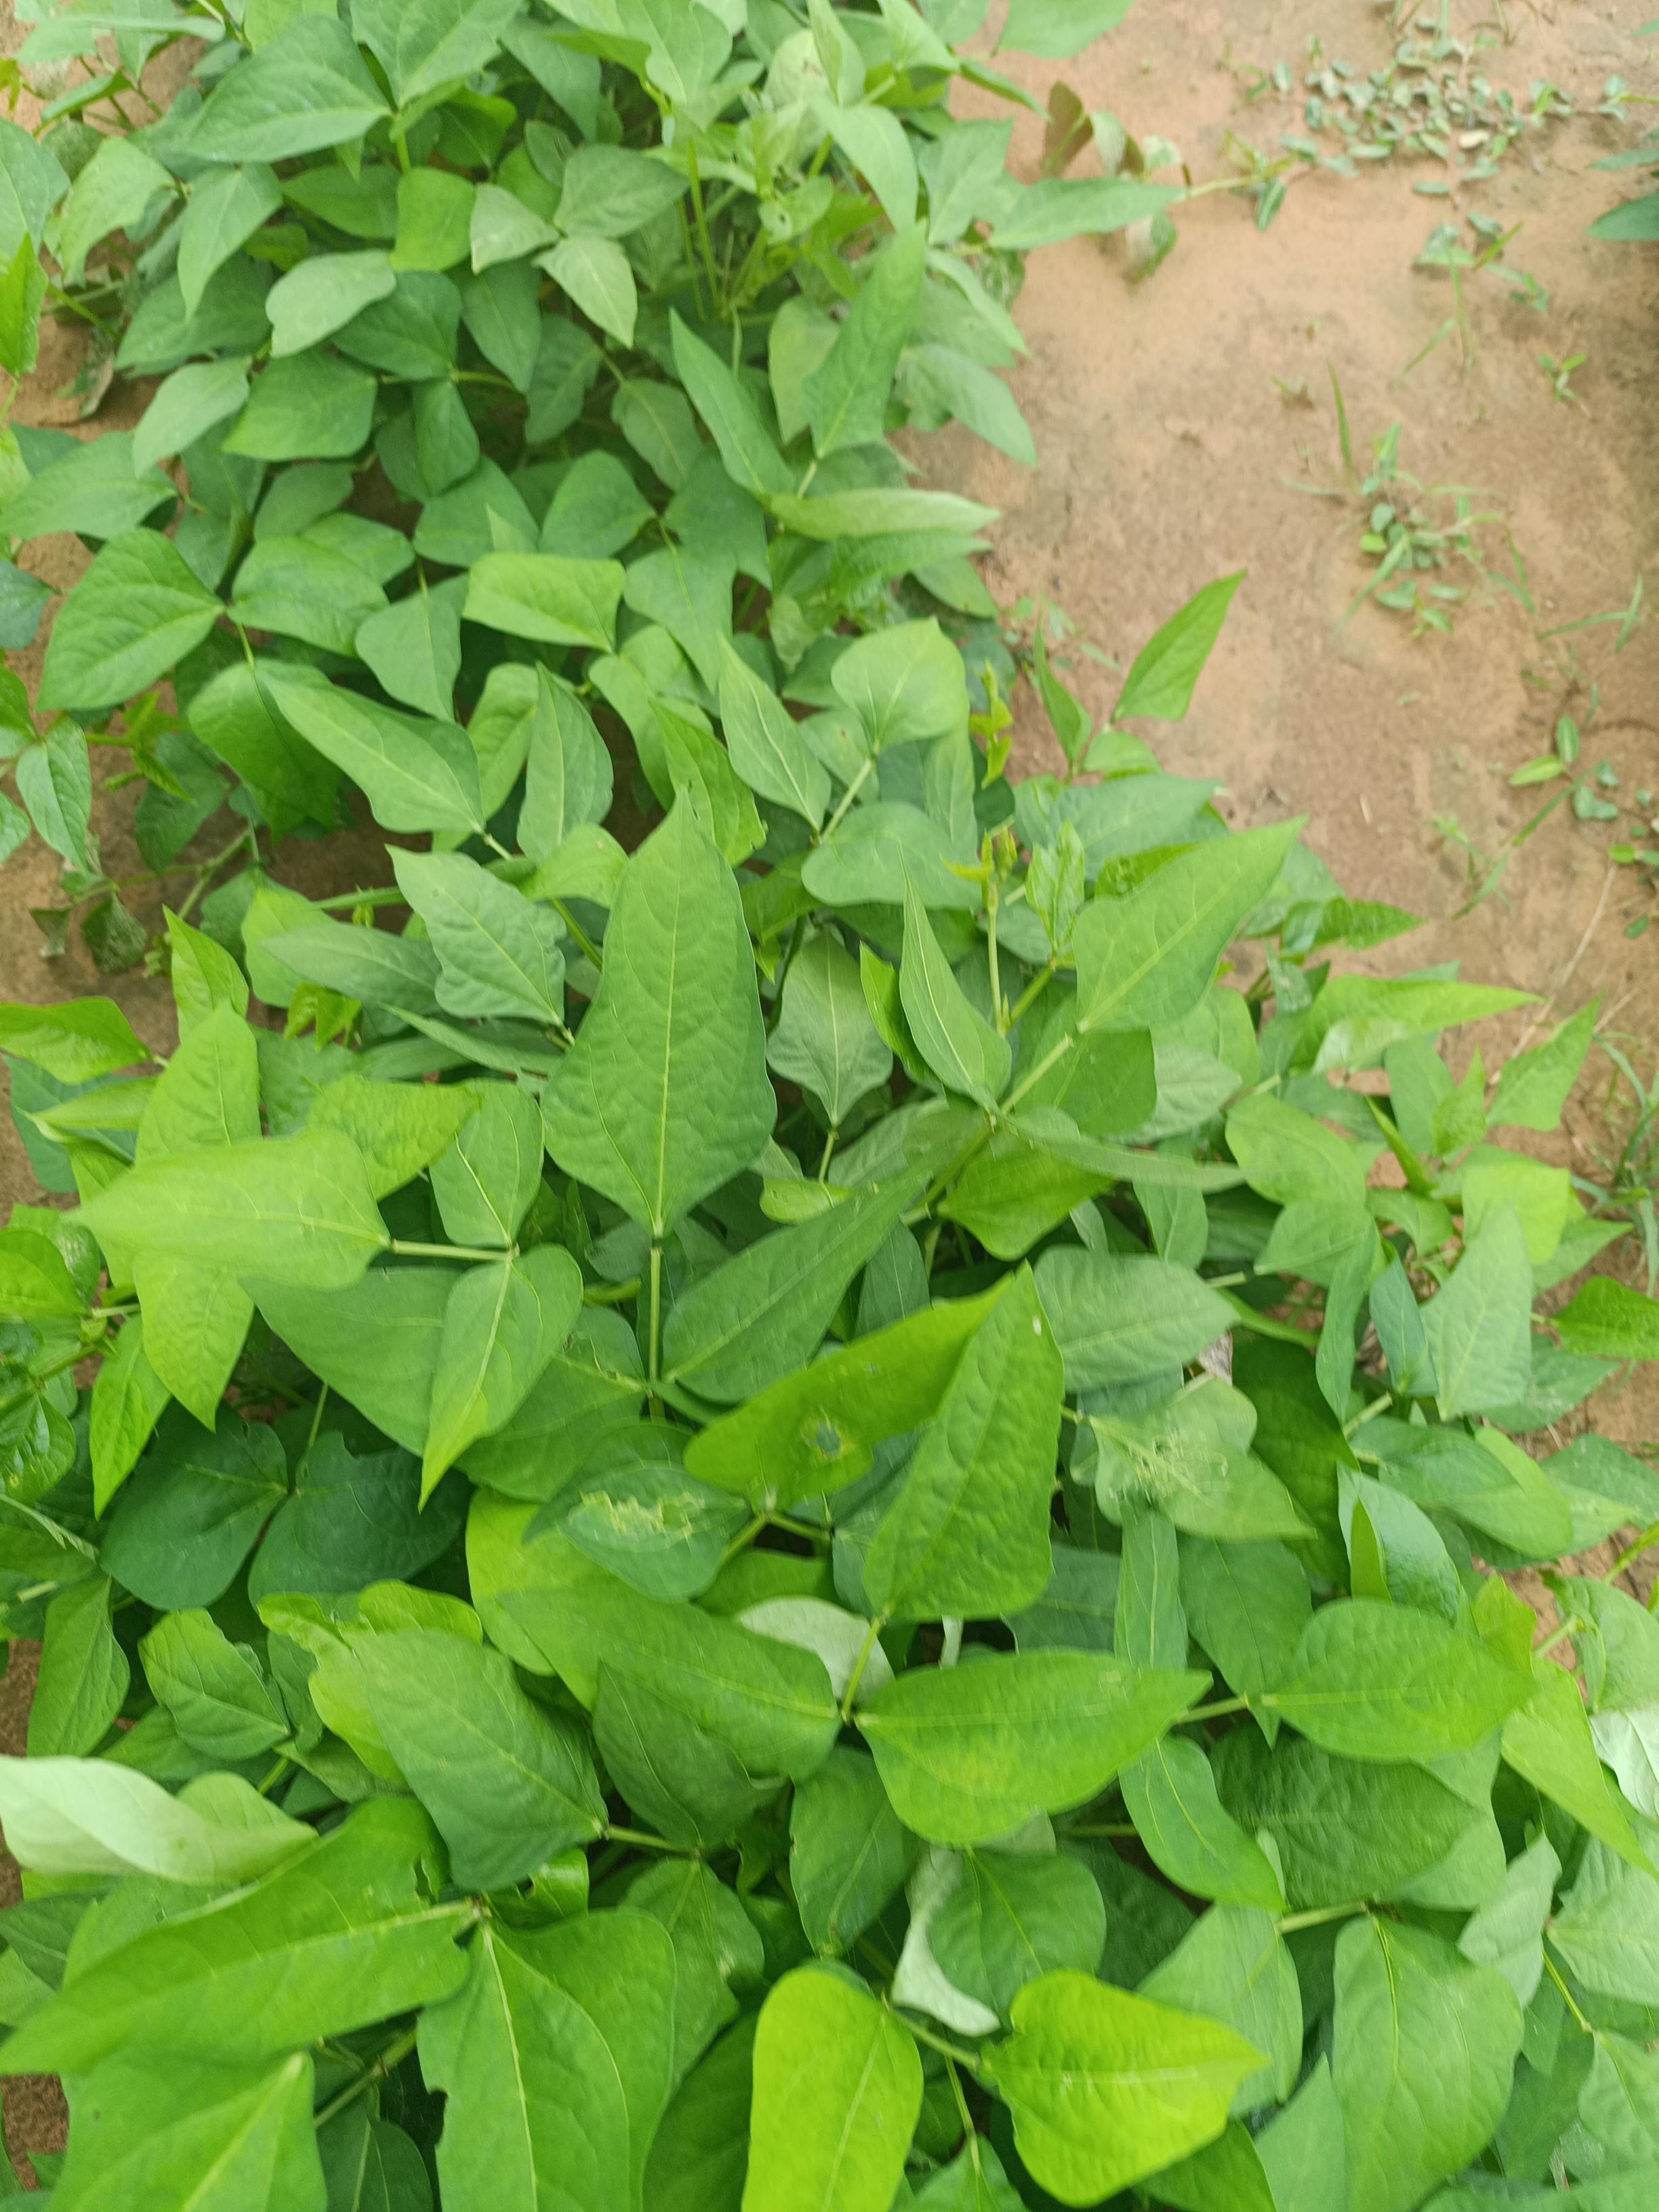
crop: cowpea
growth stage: vegetative
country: Nigeria
